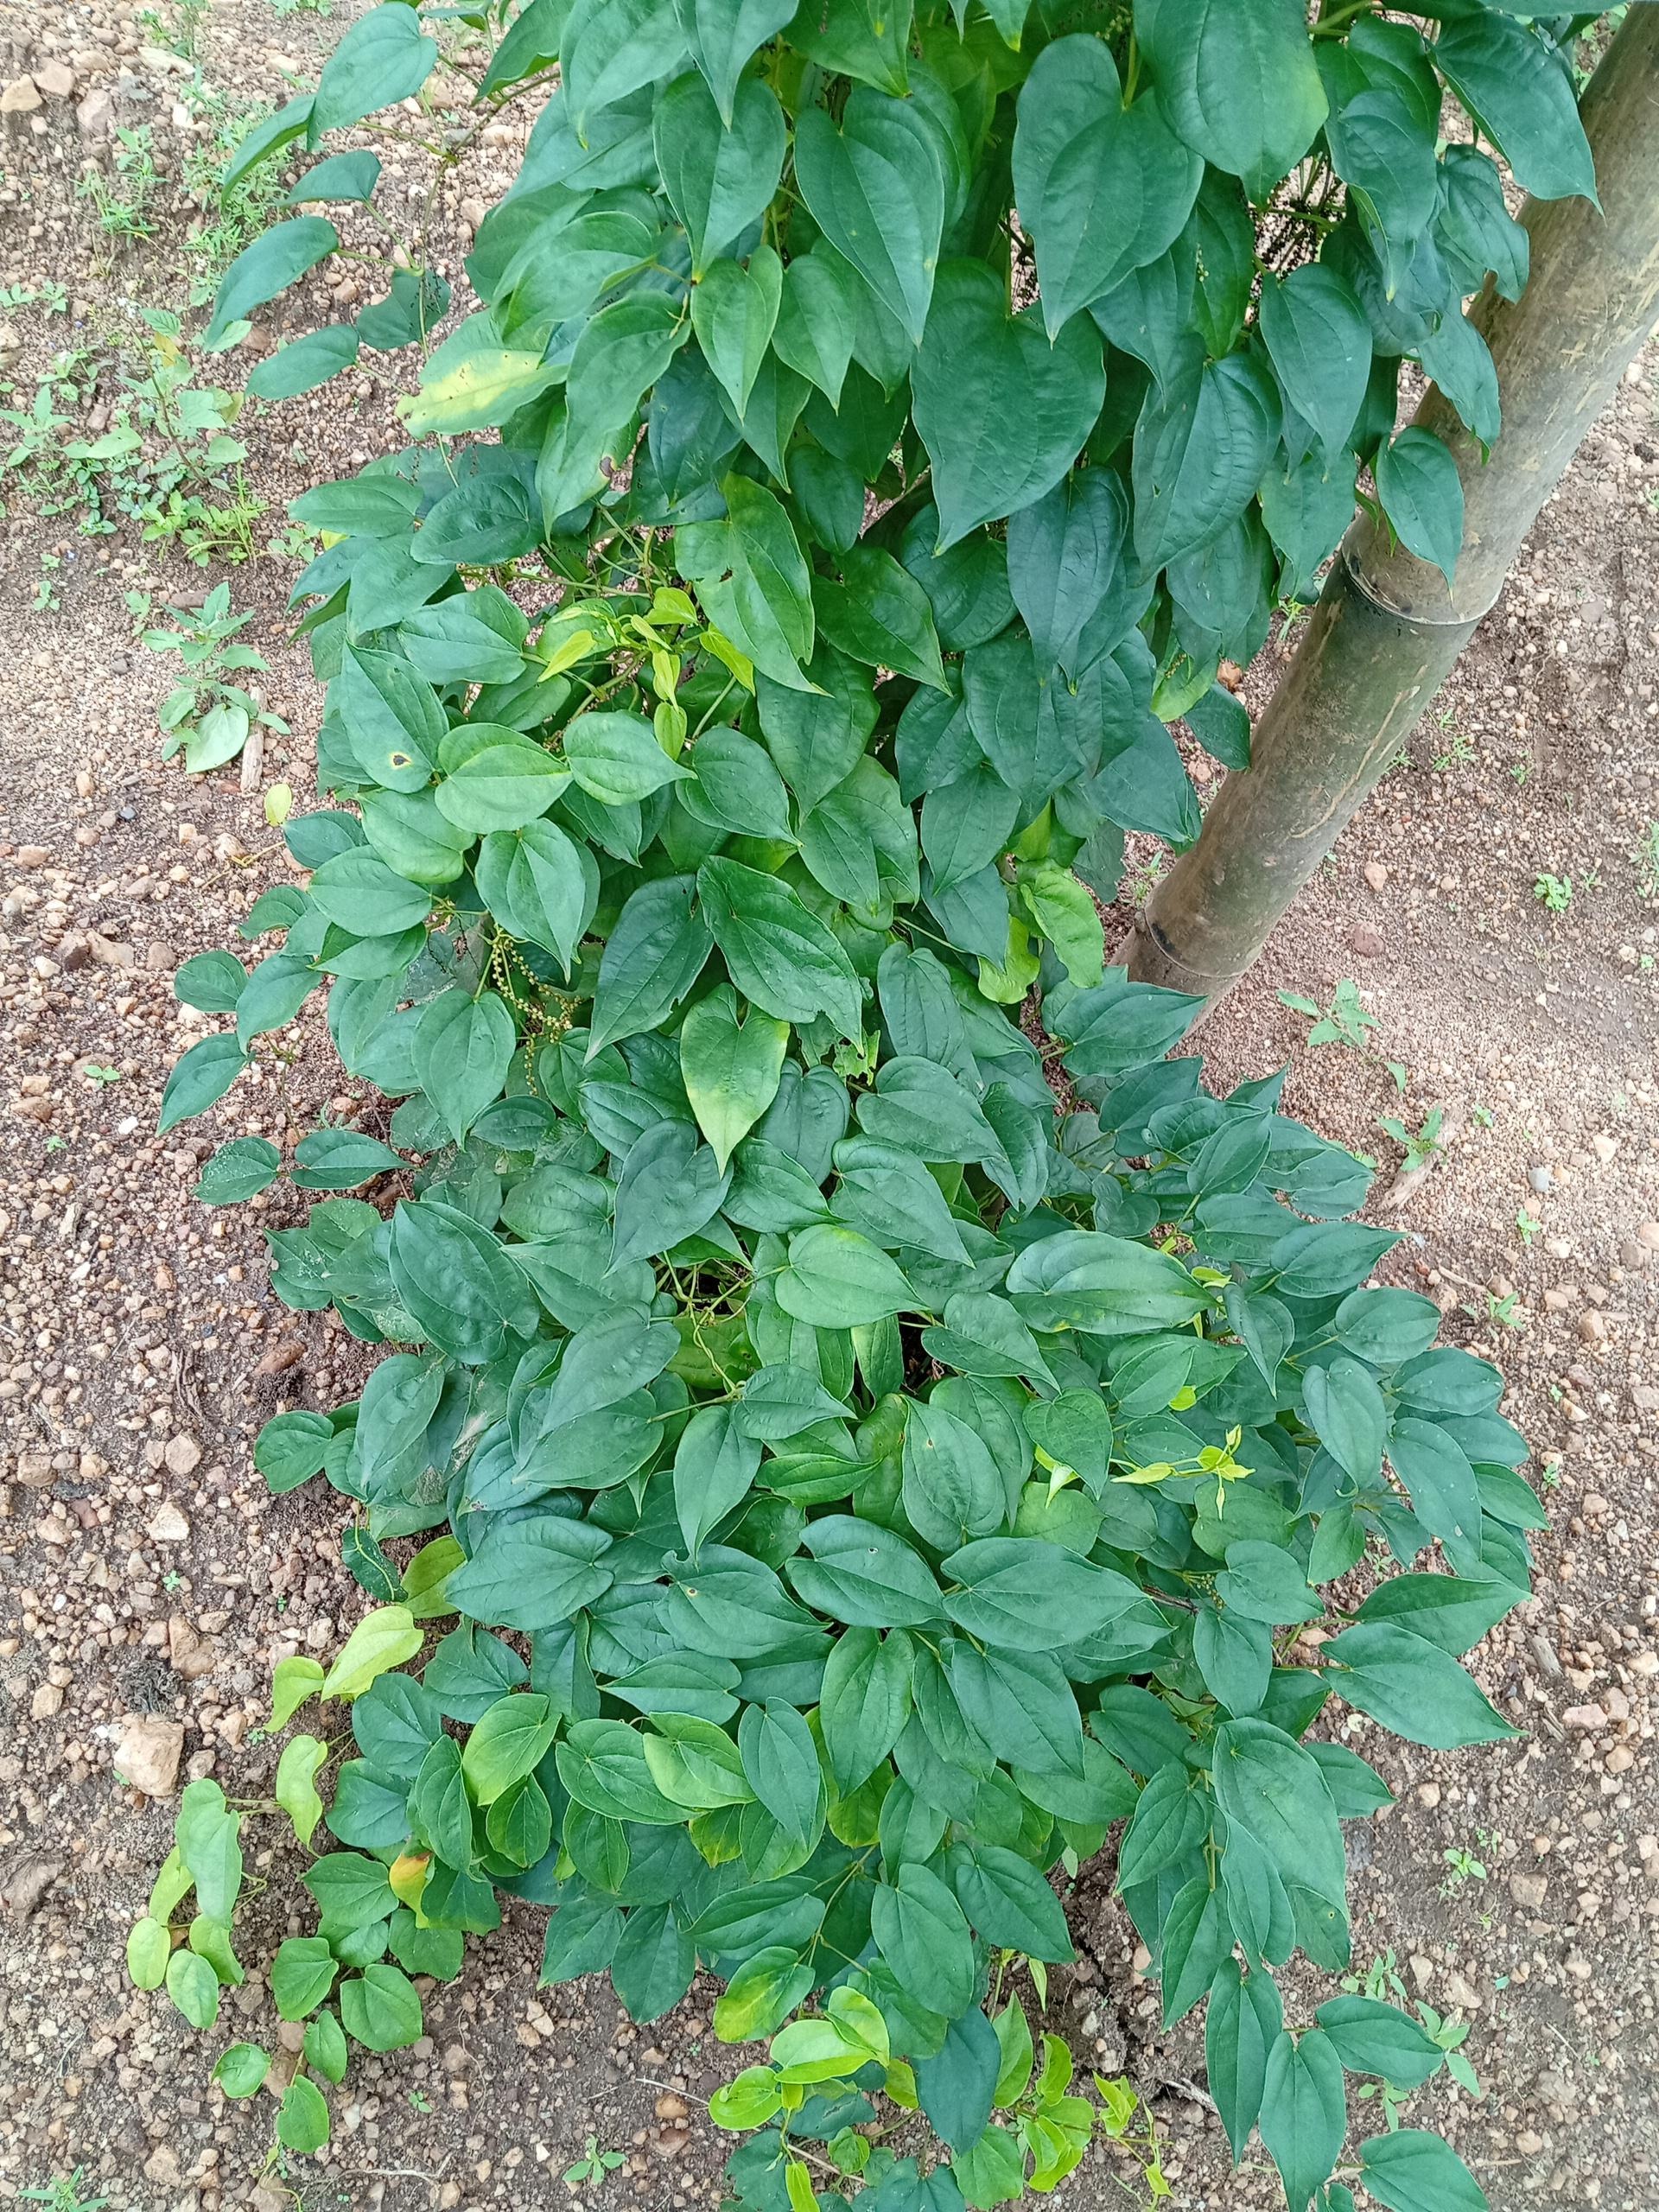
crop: yam
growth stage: vegetative
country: Nigeria
